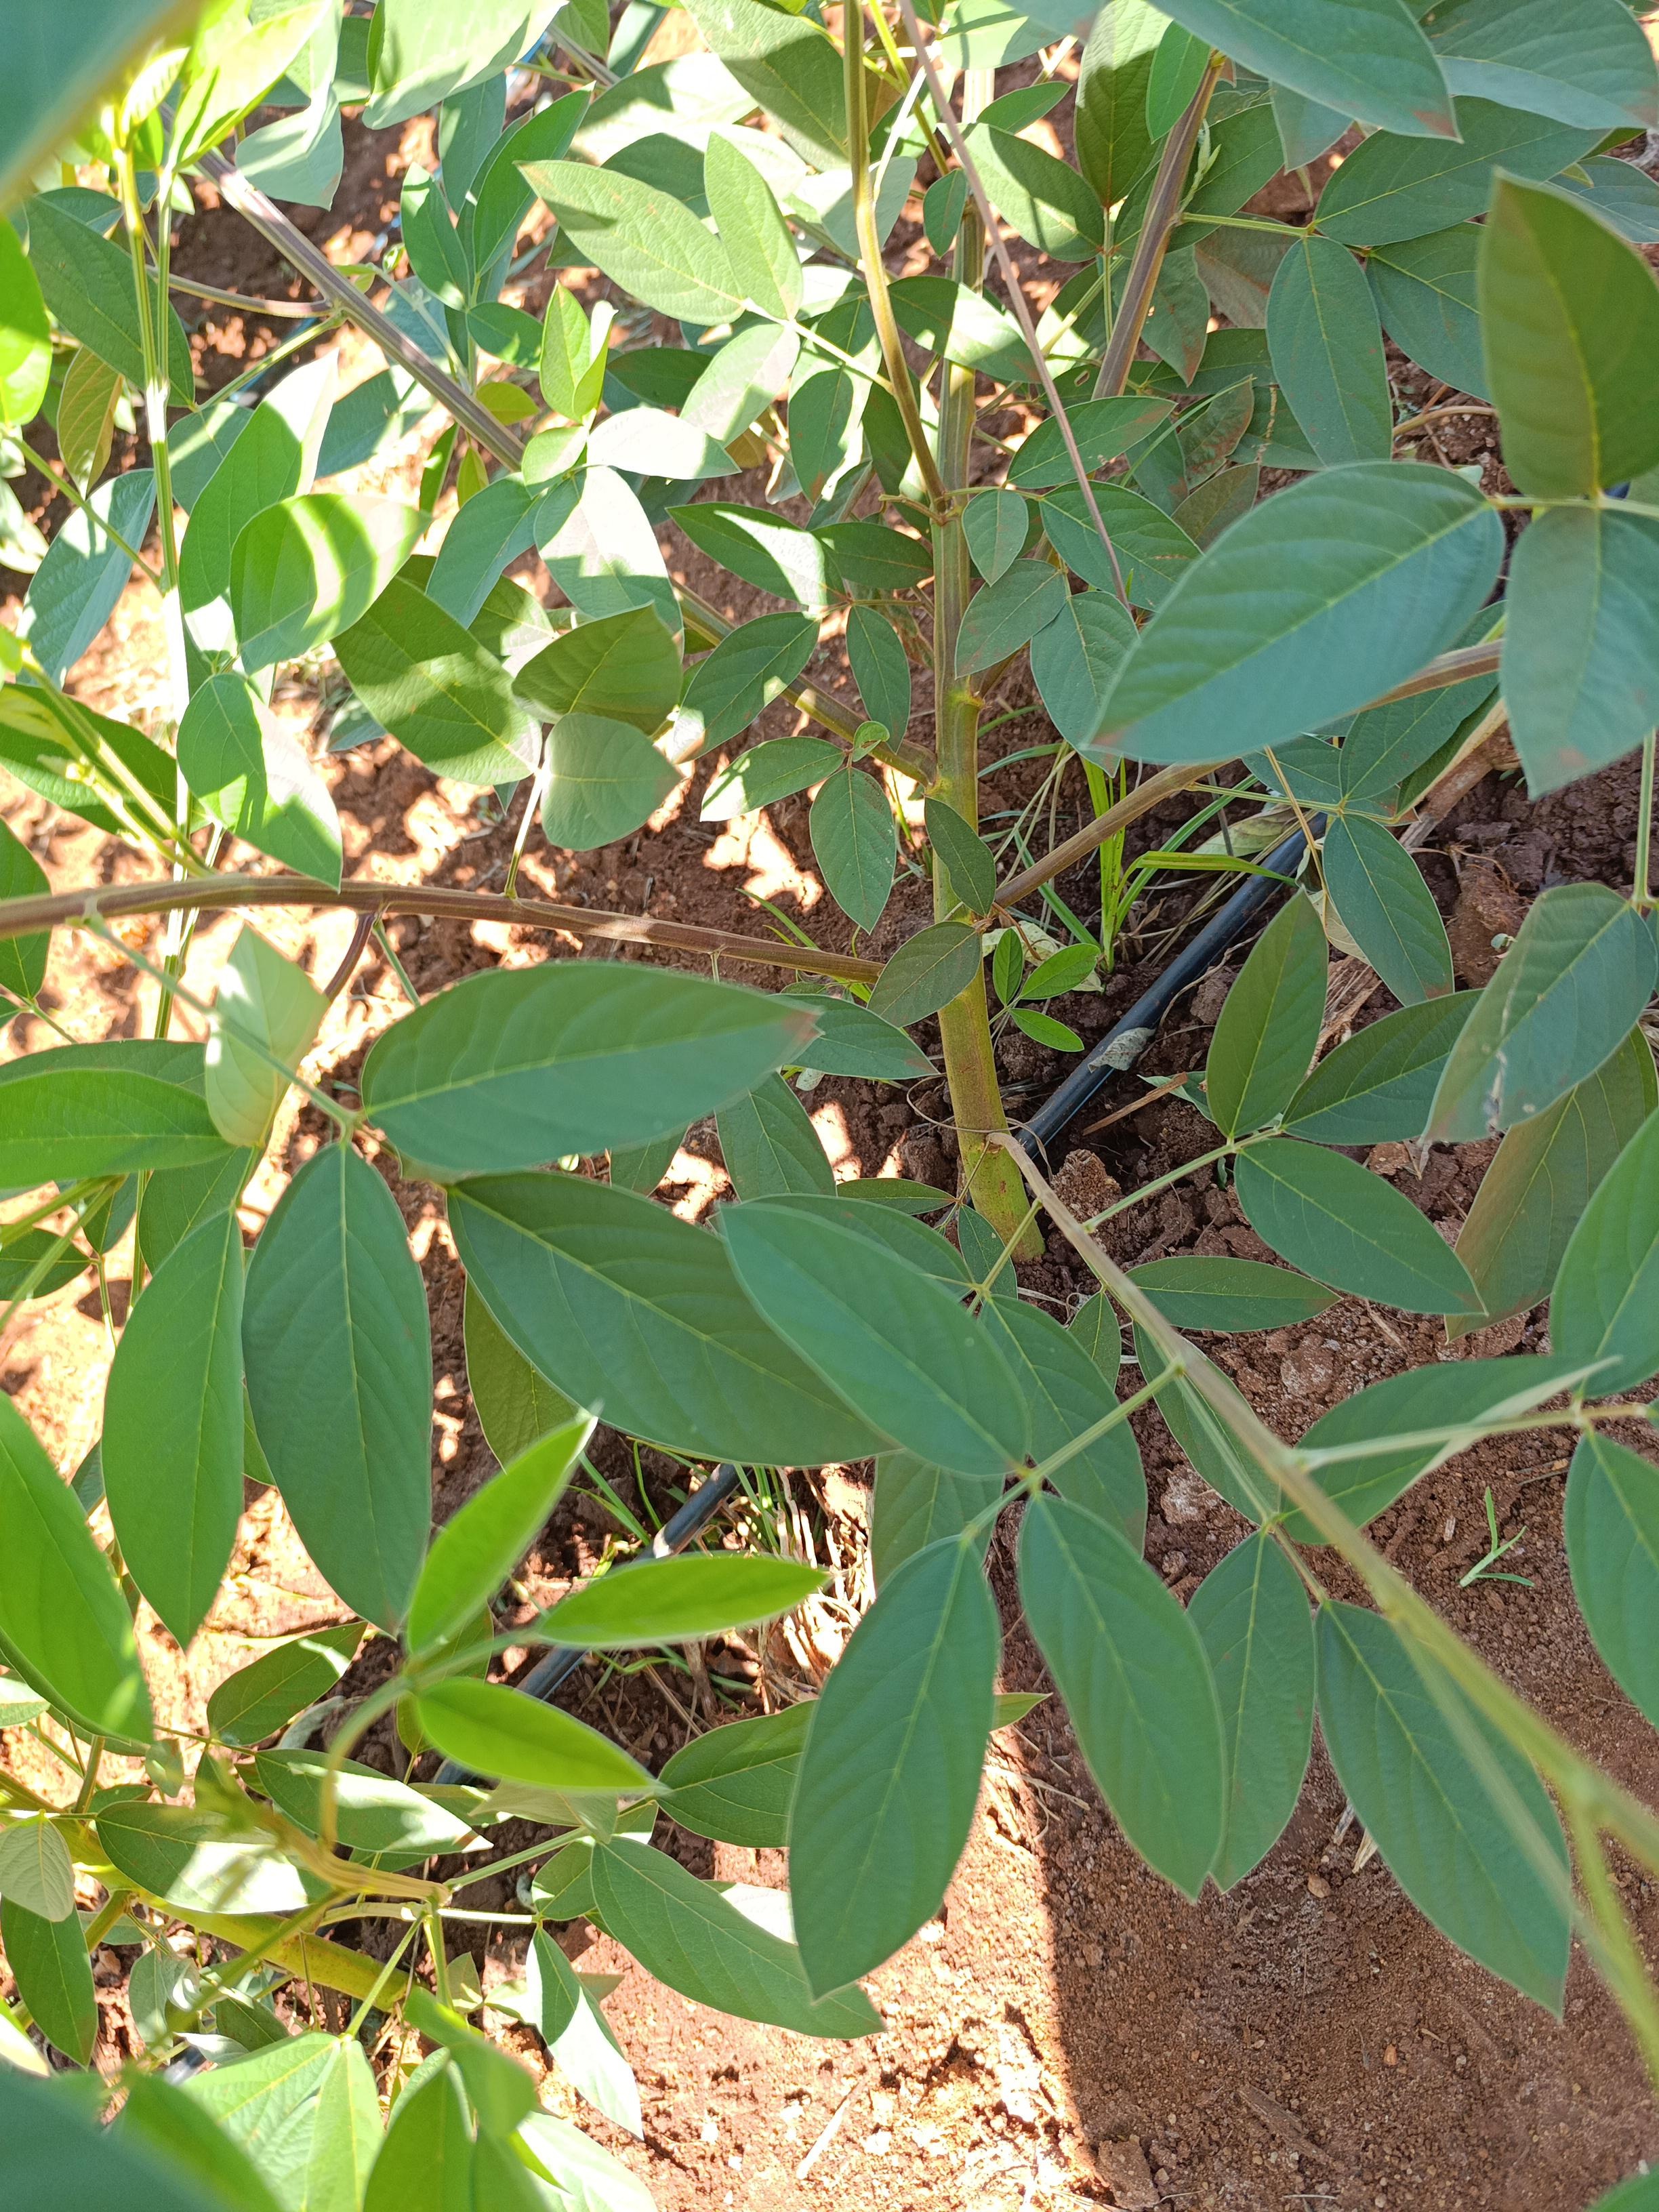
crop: pigeonpea
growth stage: flowering
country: Kenya
